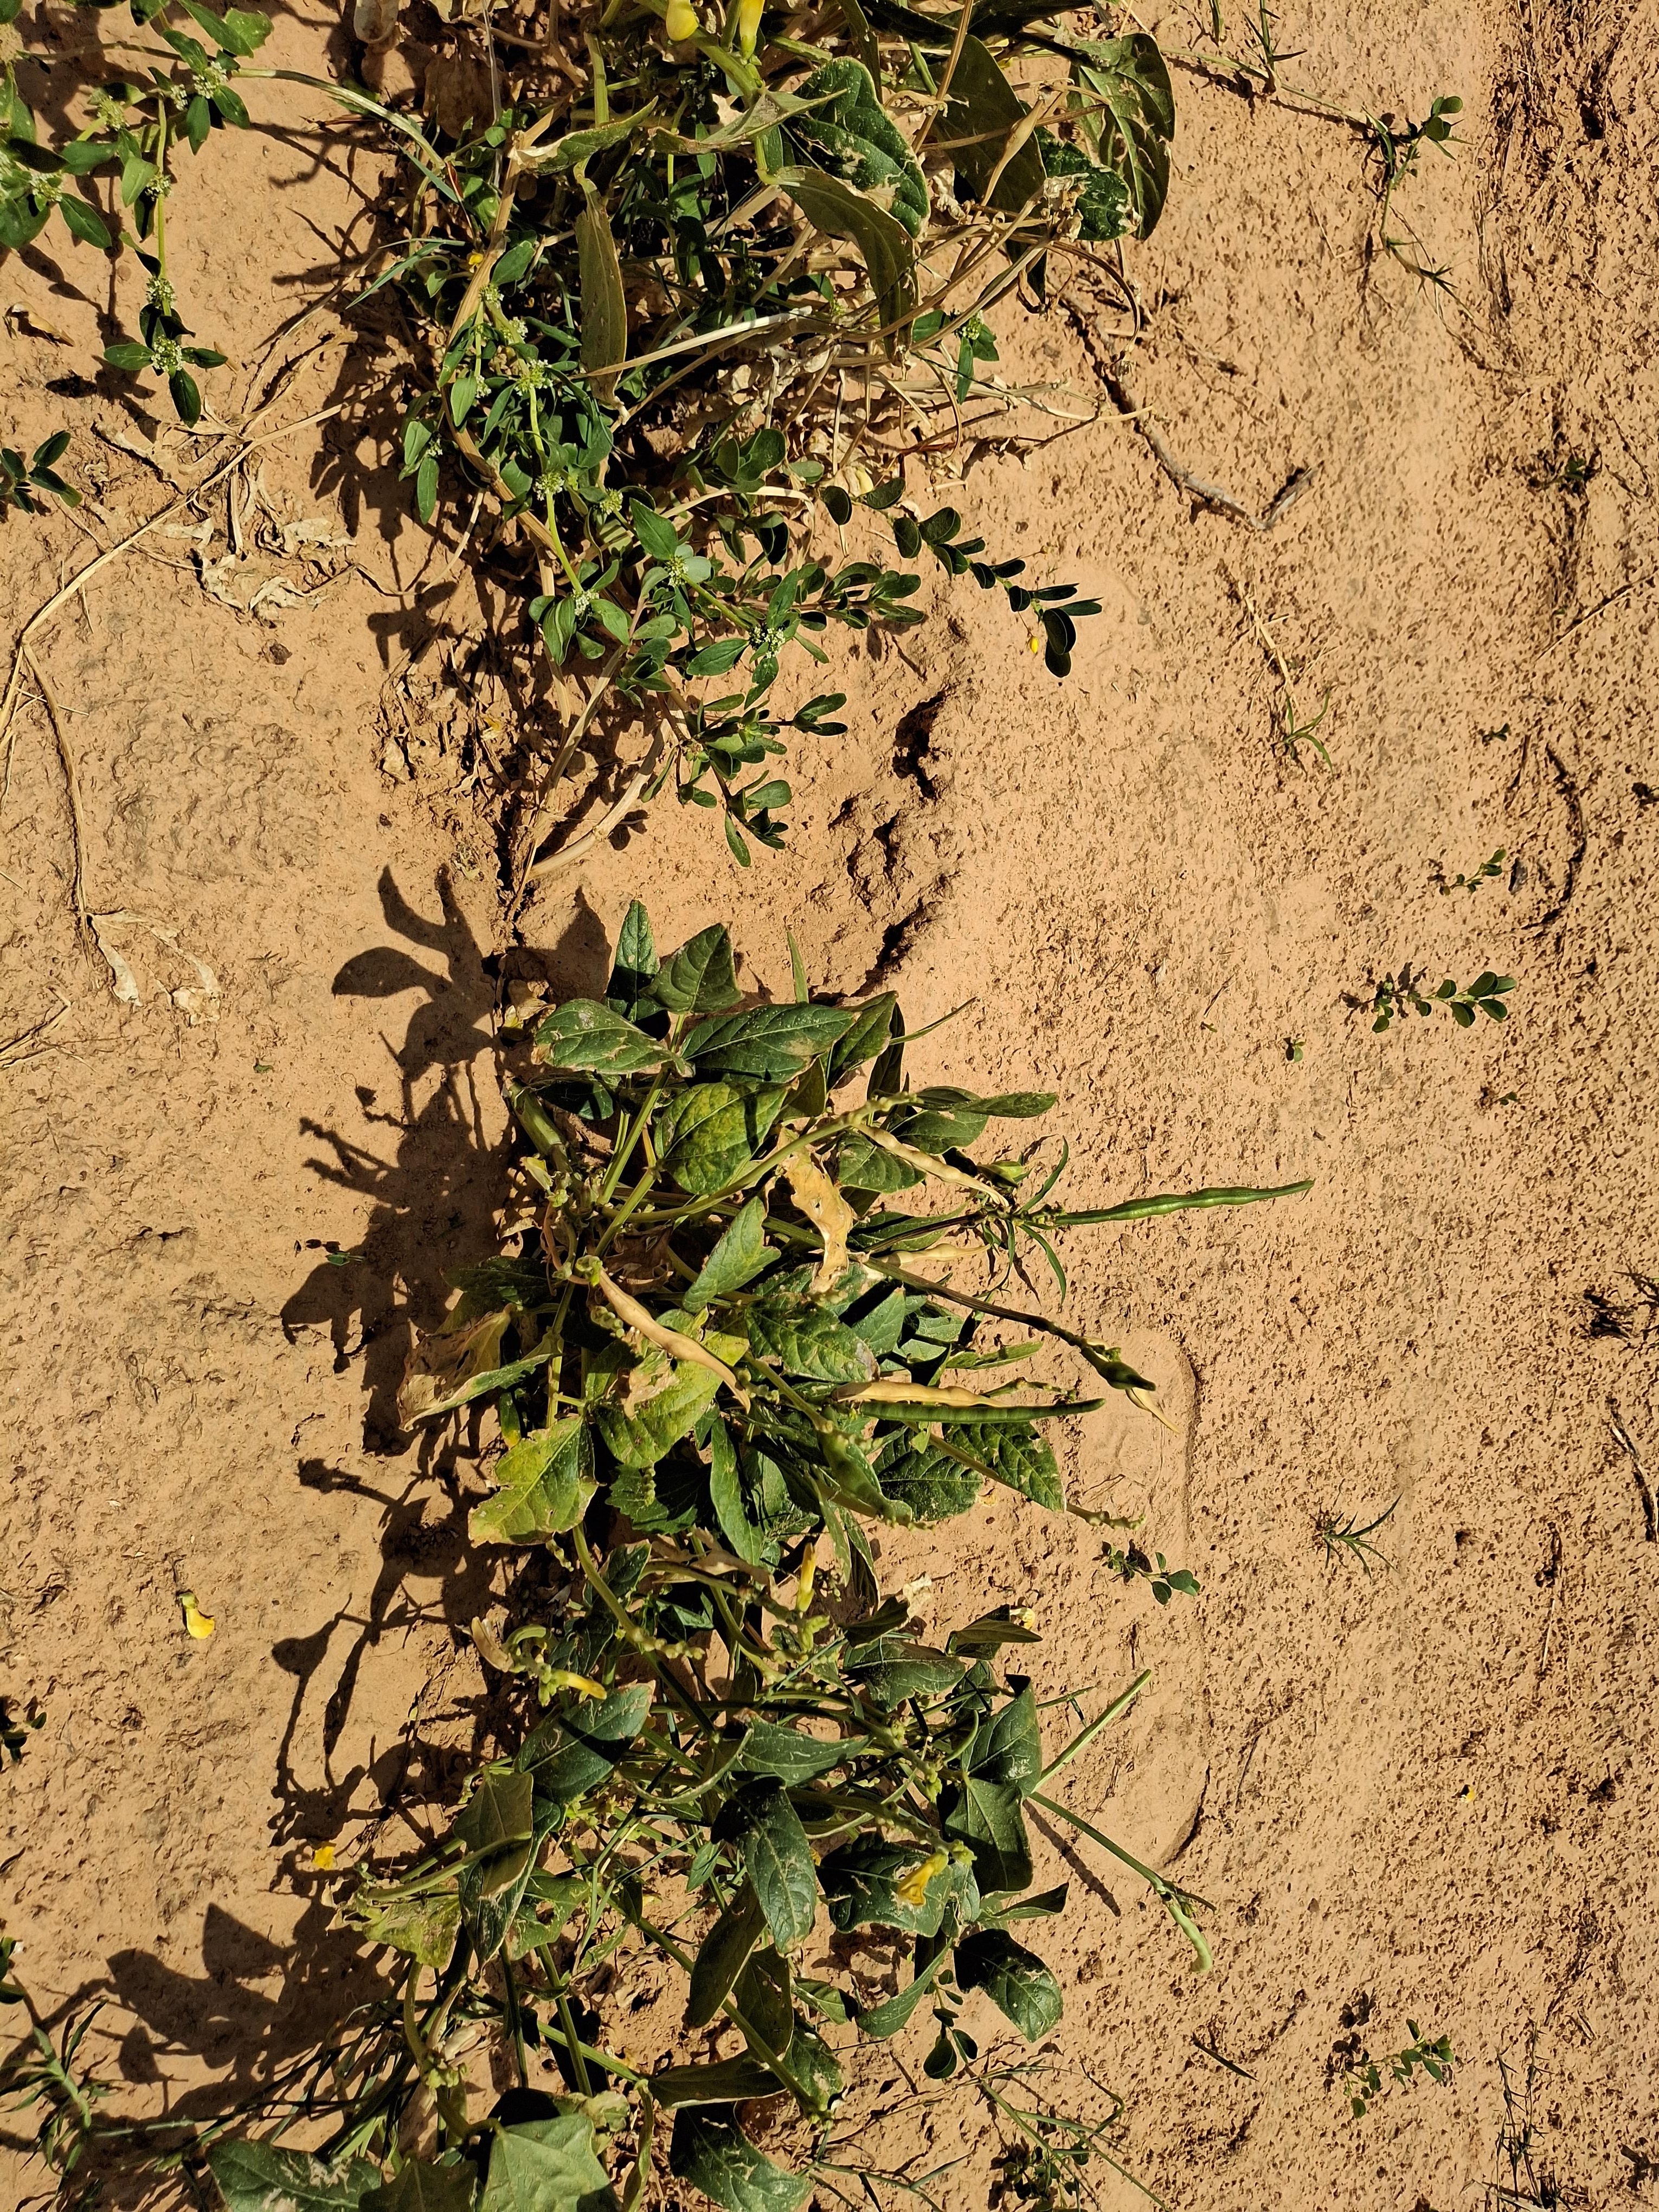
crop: cowpea
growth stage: harvest maturity
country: Nigeria
